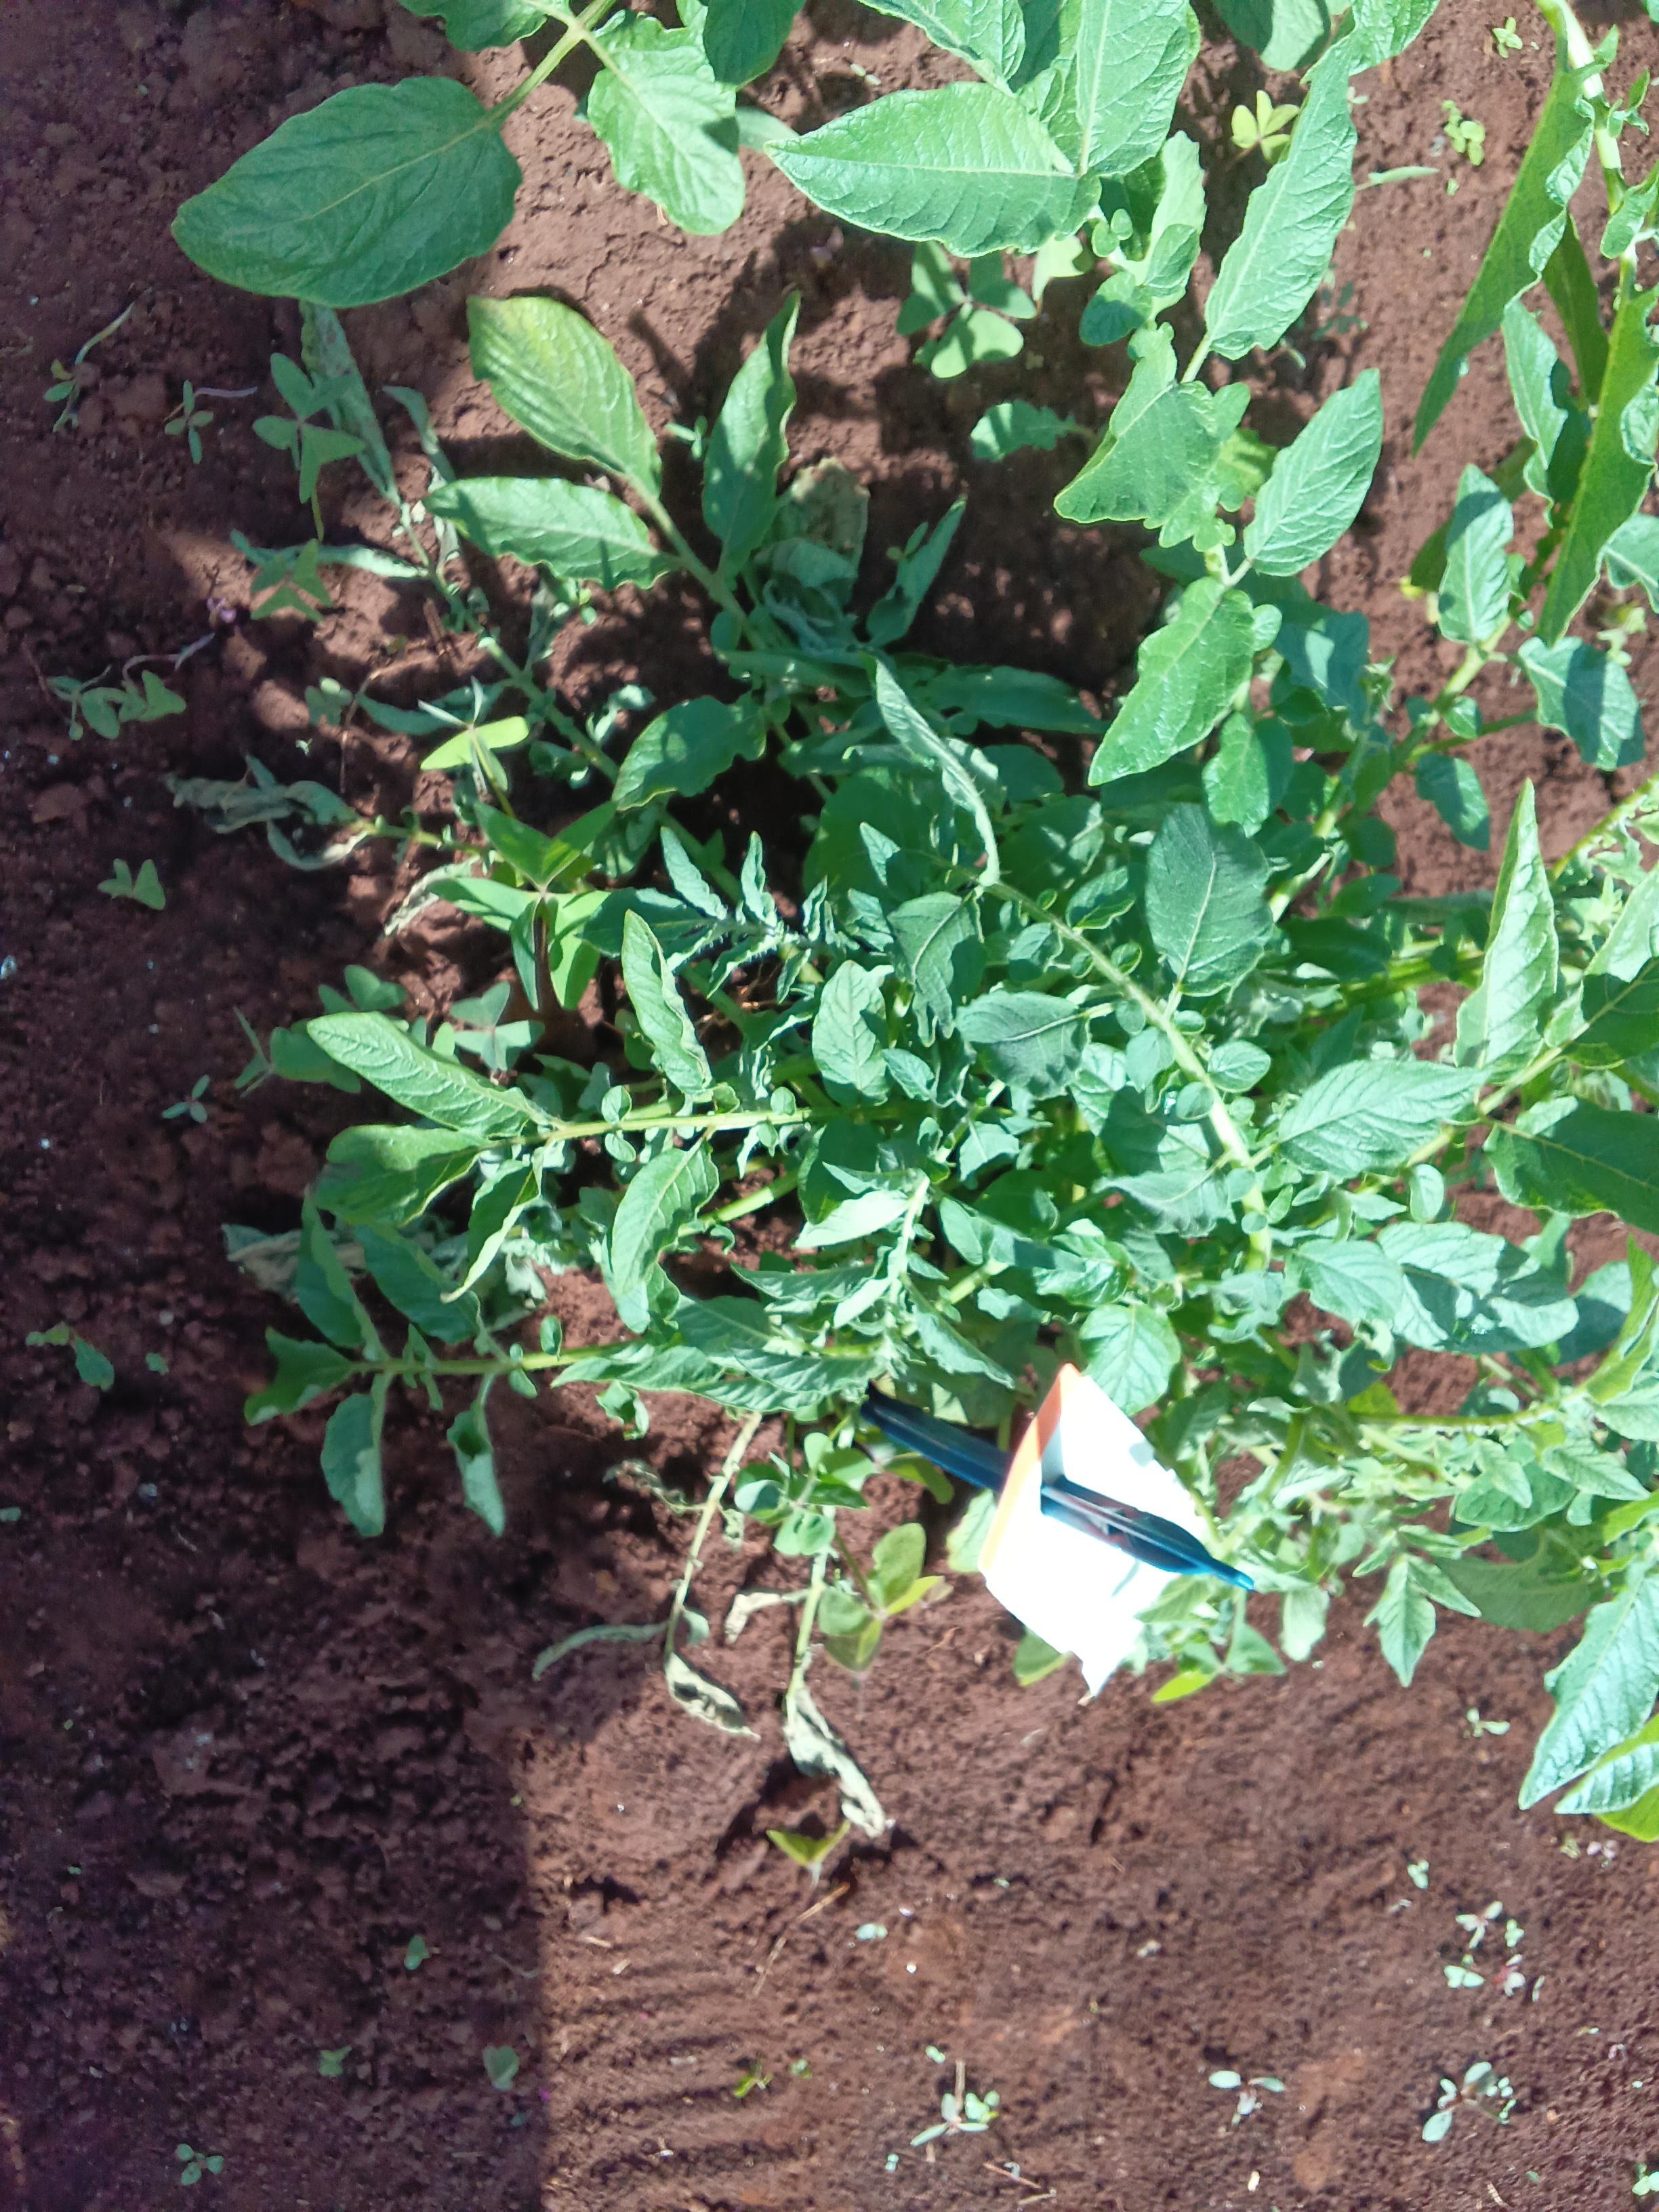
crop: potato
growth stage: vegetative
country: Kenya
